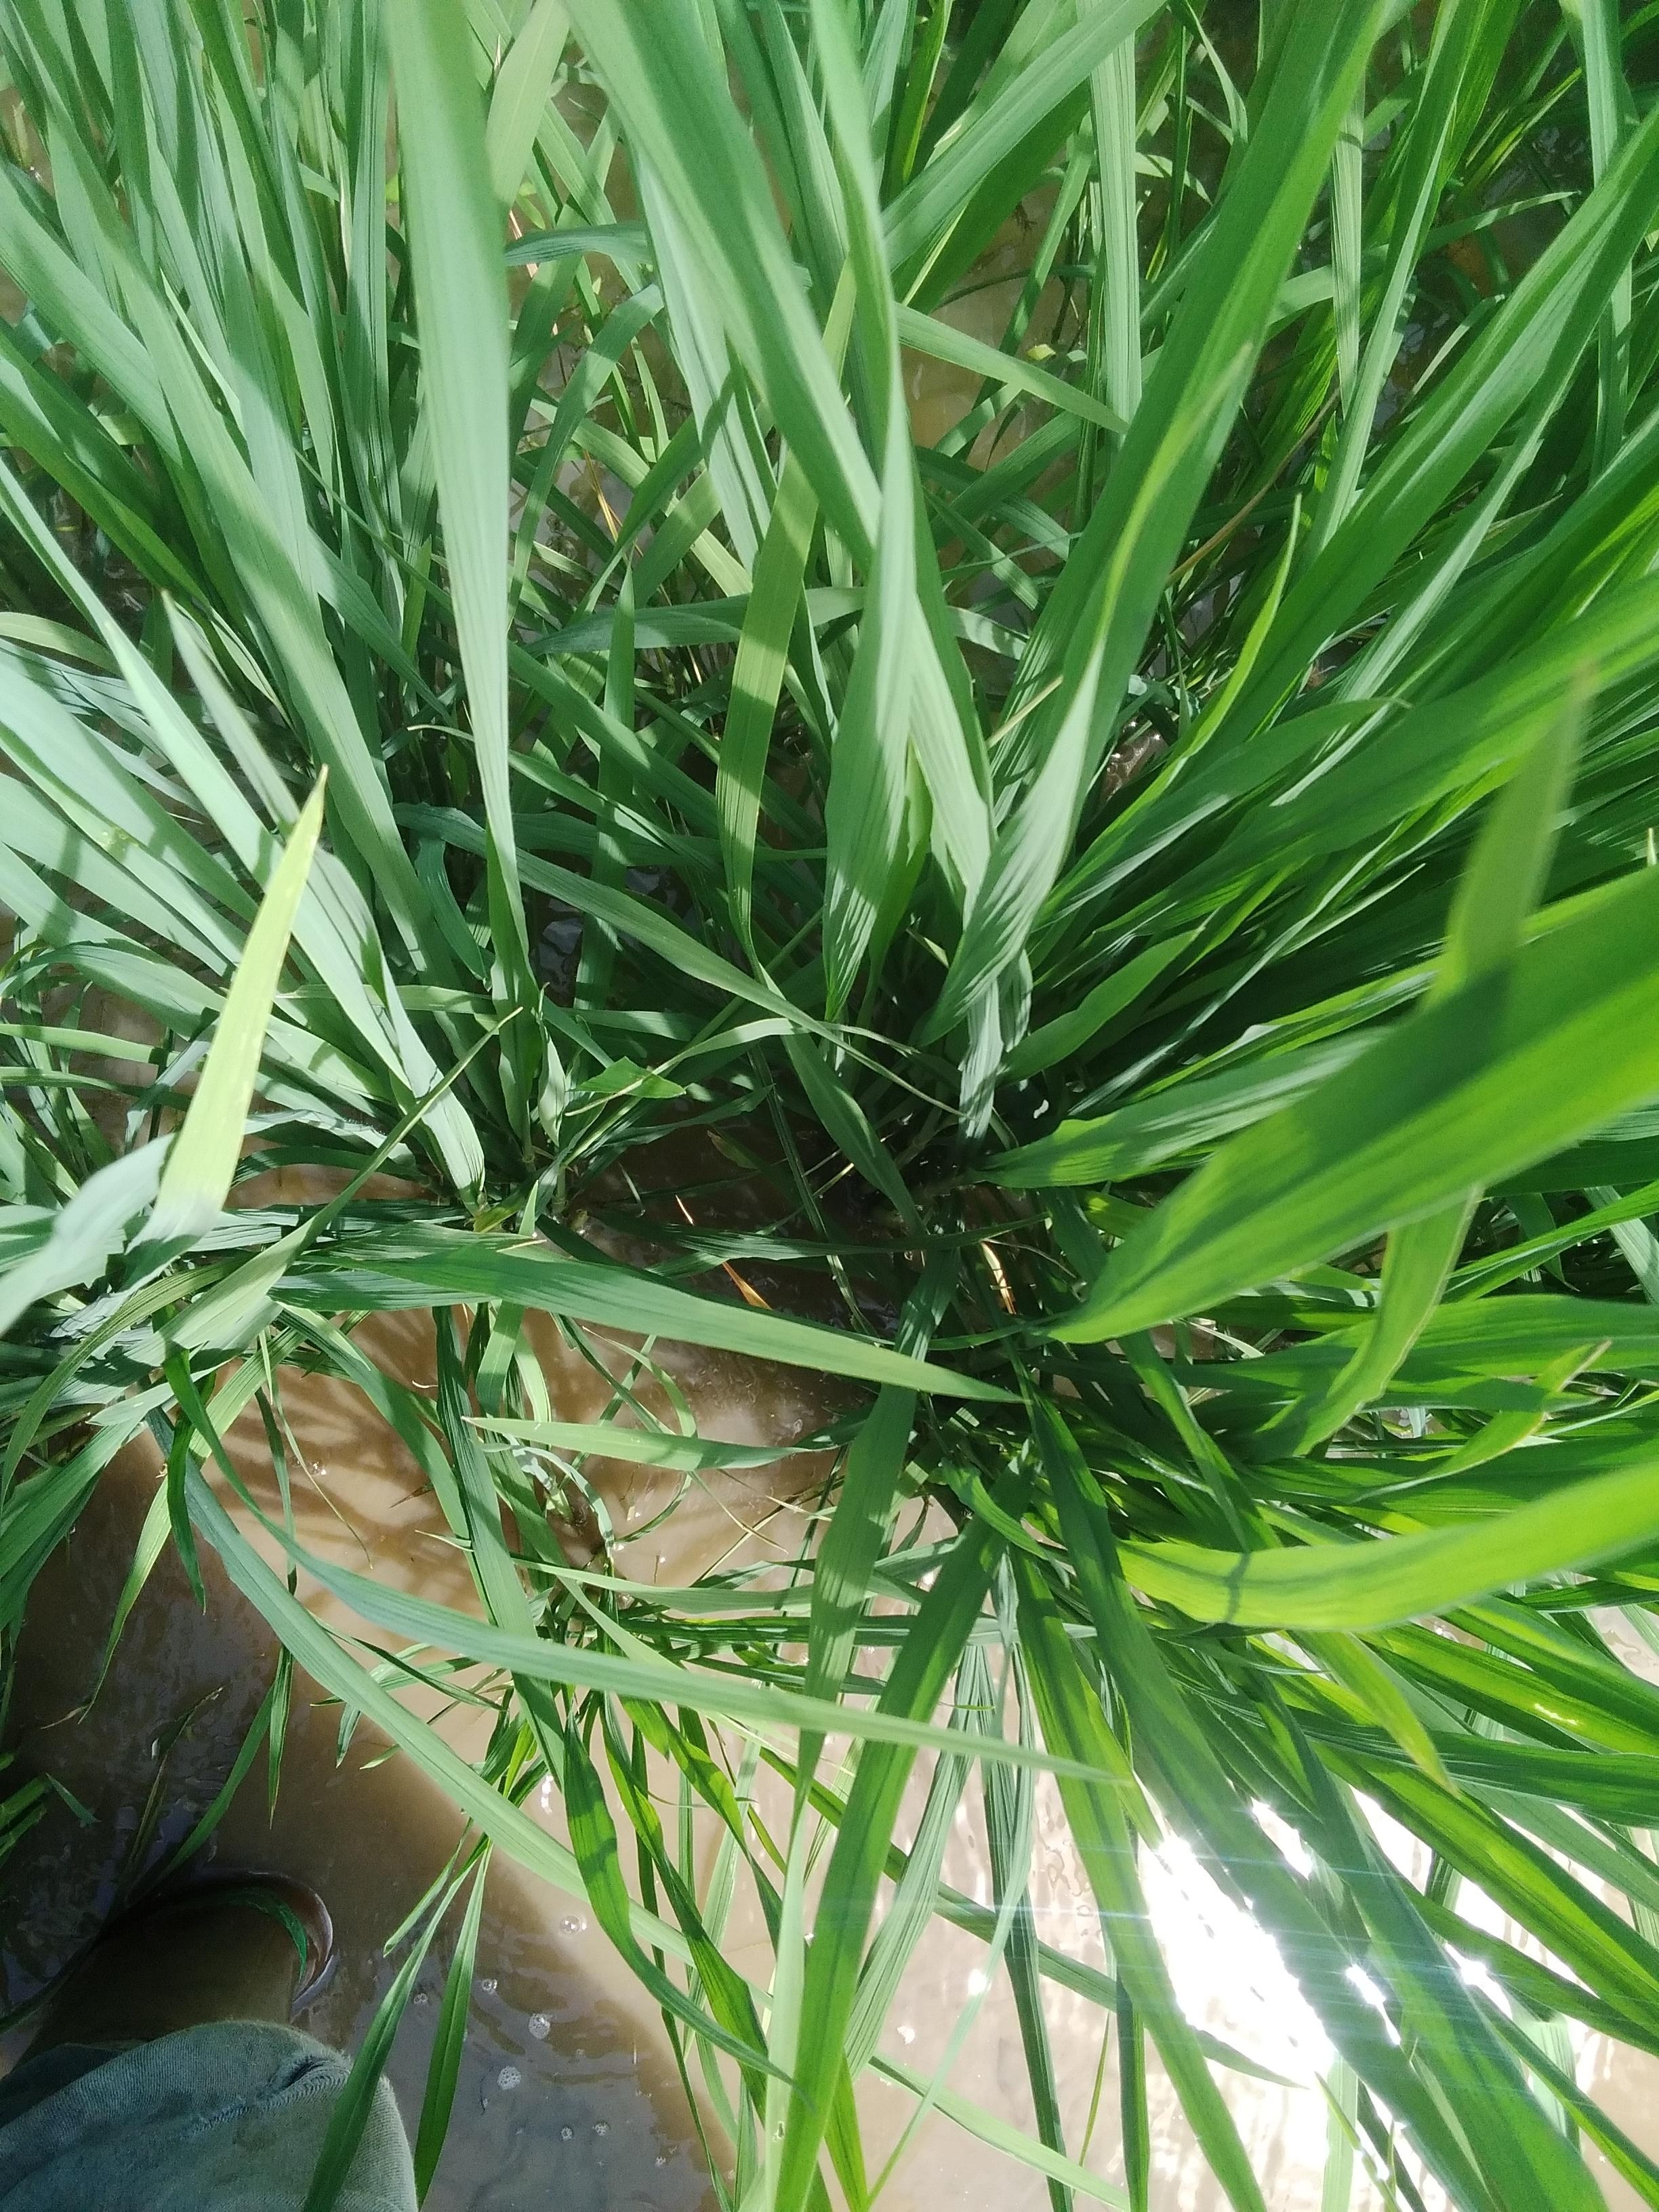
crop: rice
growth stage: elongation stem
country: Nigeria
